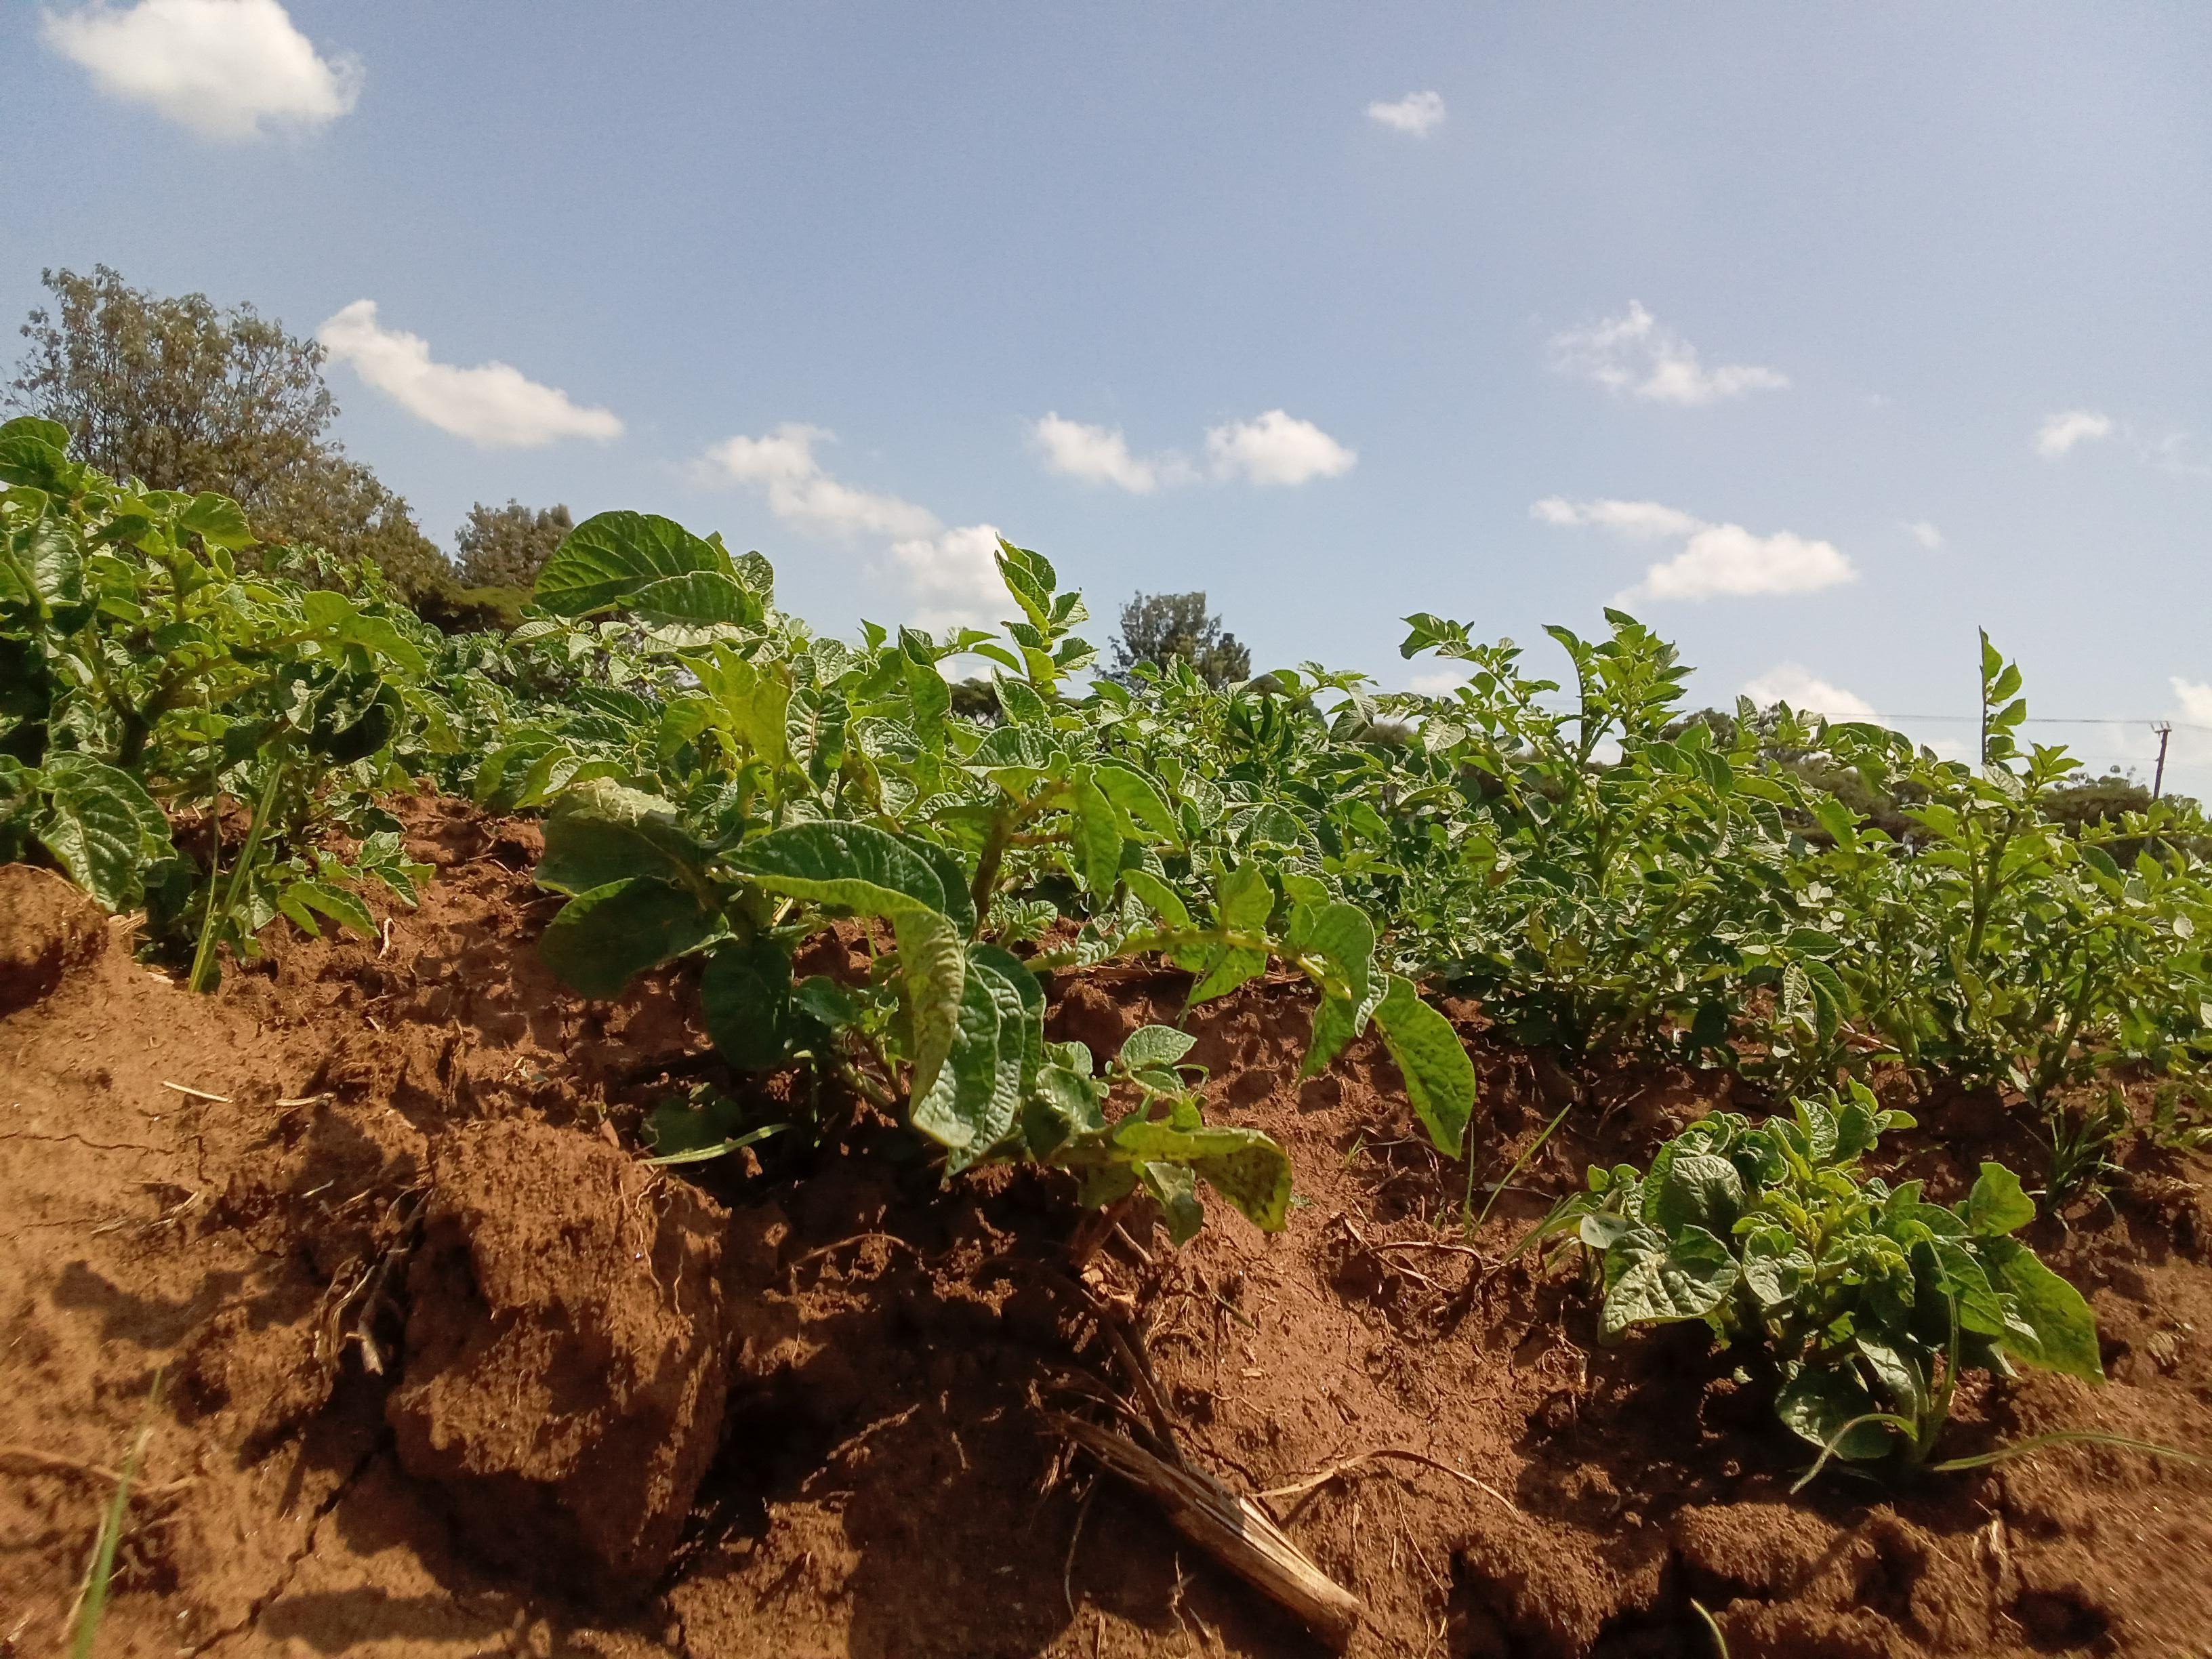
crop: potato
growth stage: vegetative
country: Kenya
